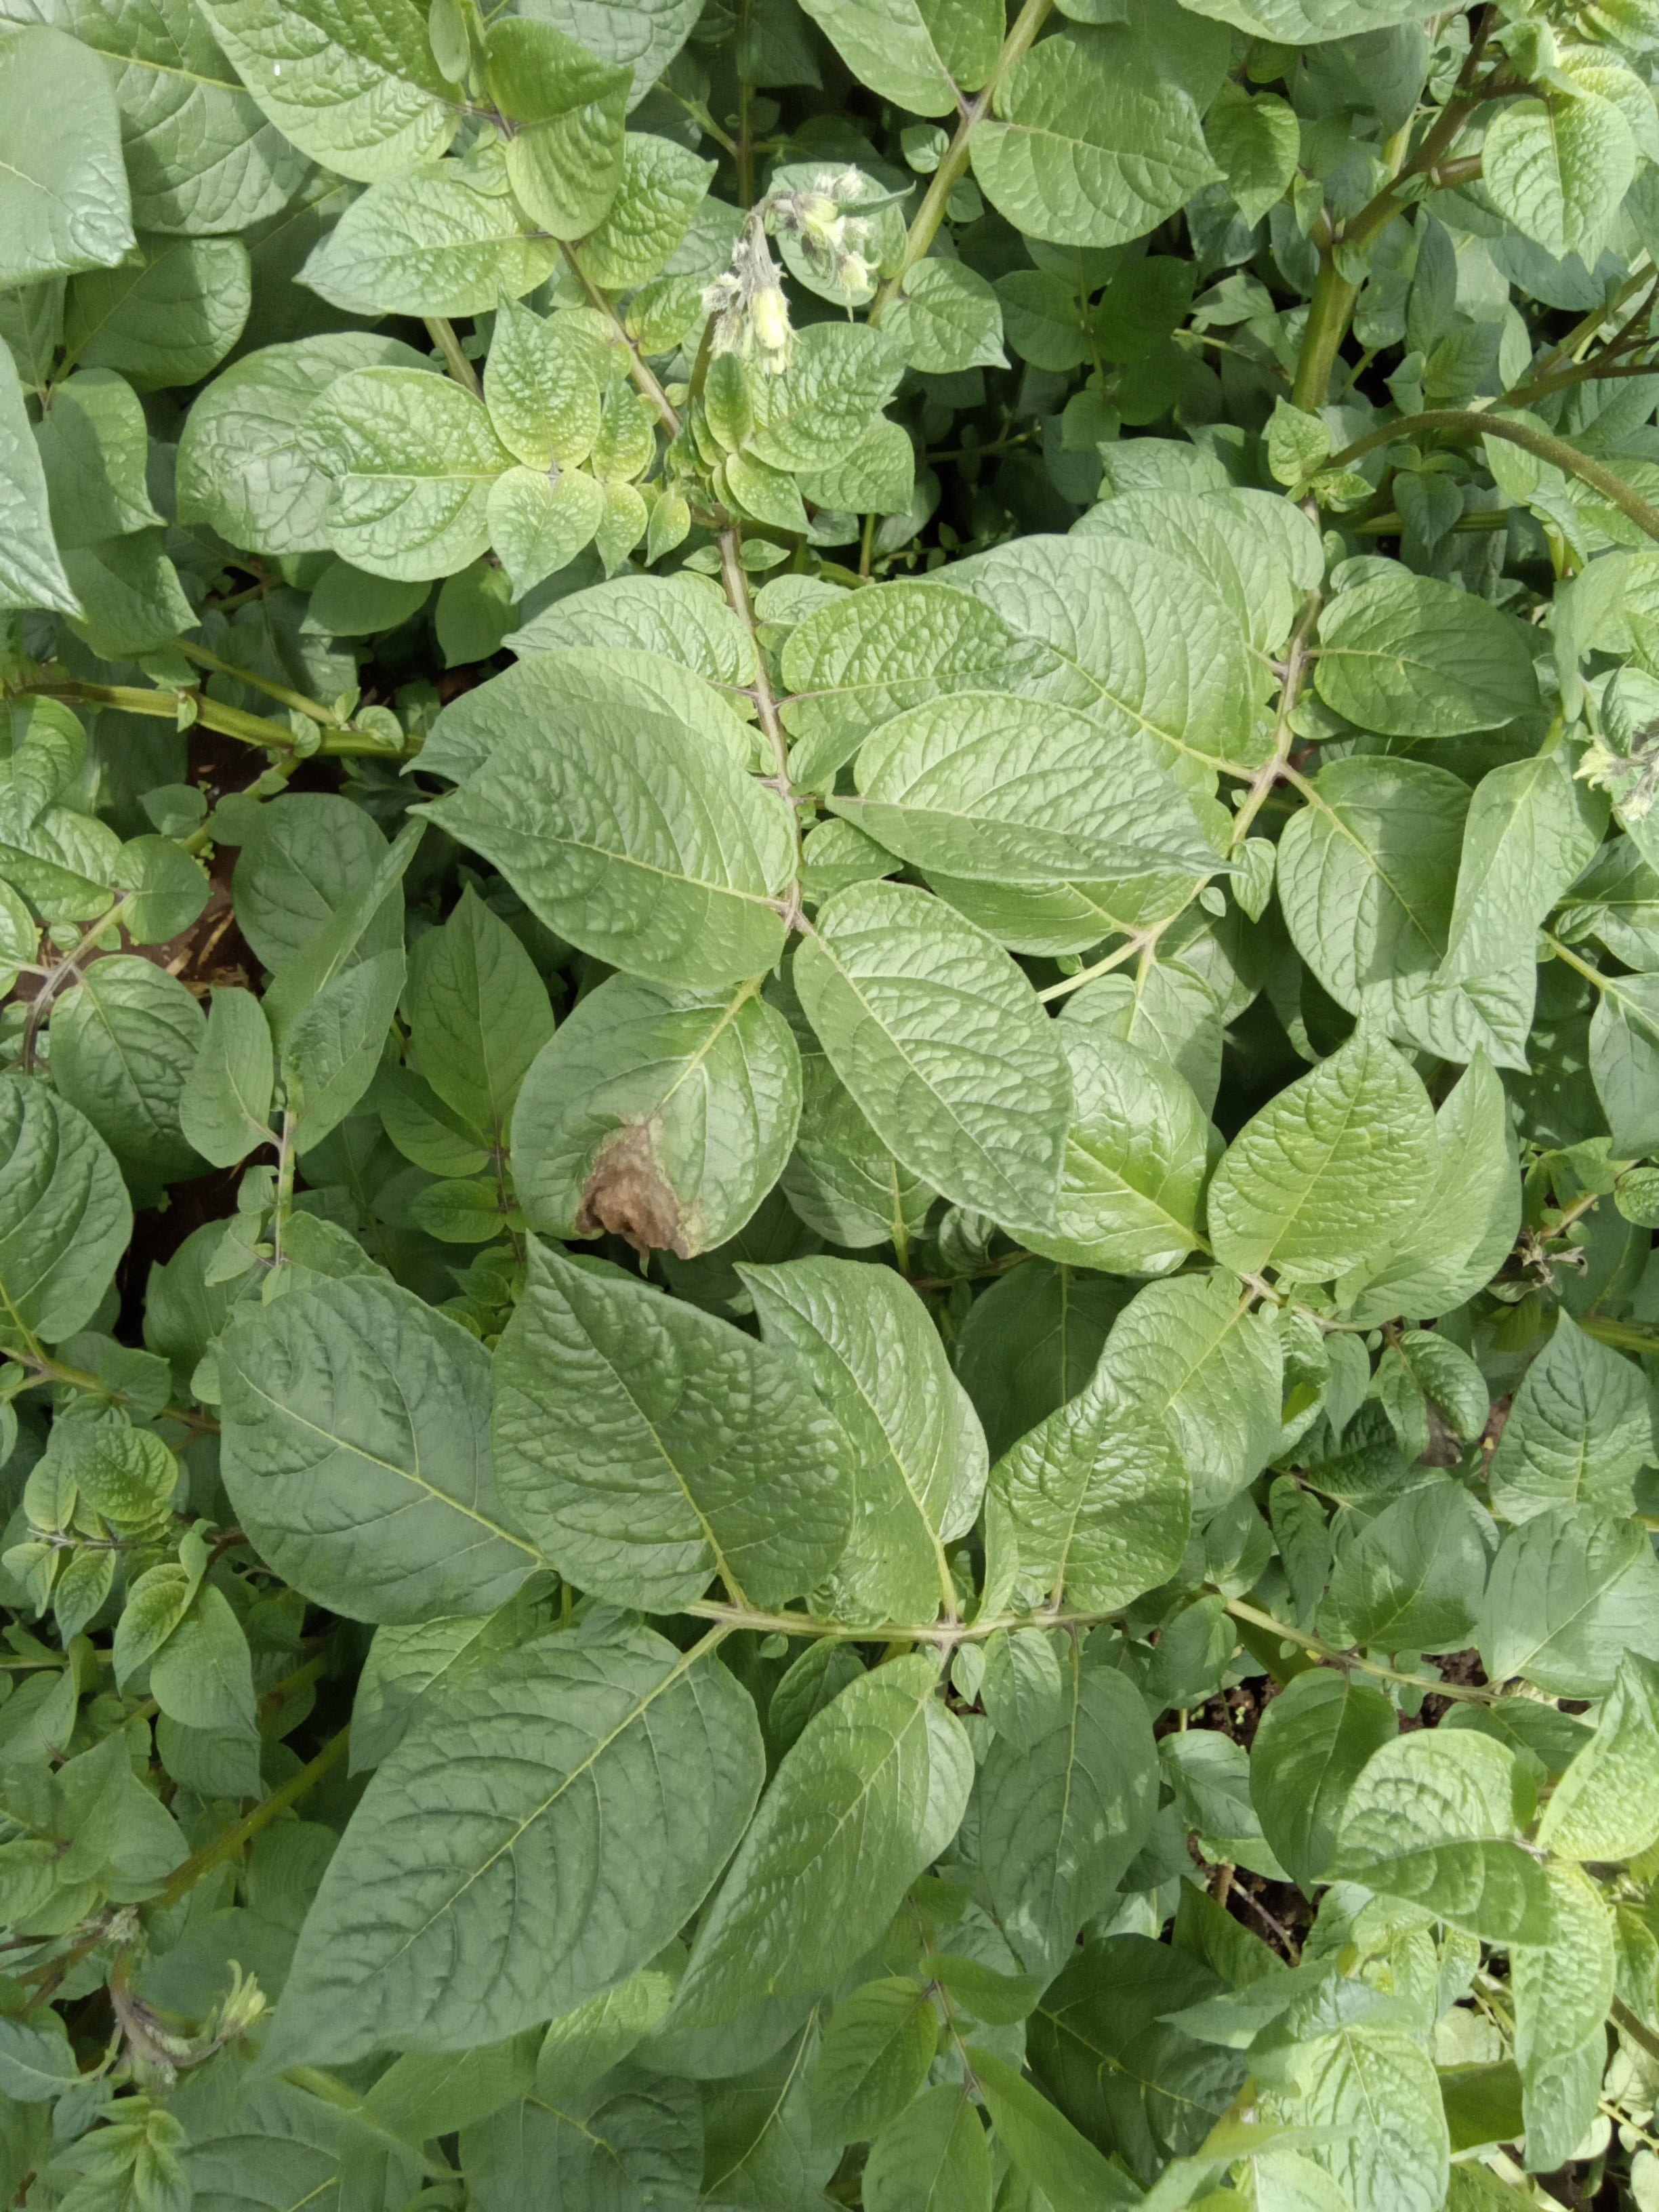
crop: potato
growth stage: flowering
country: Kenya
